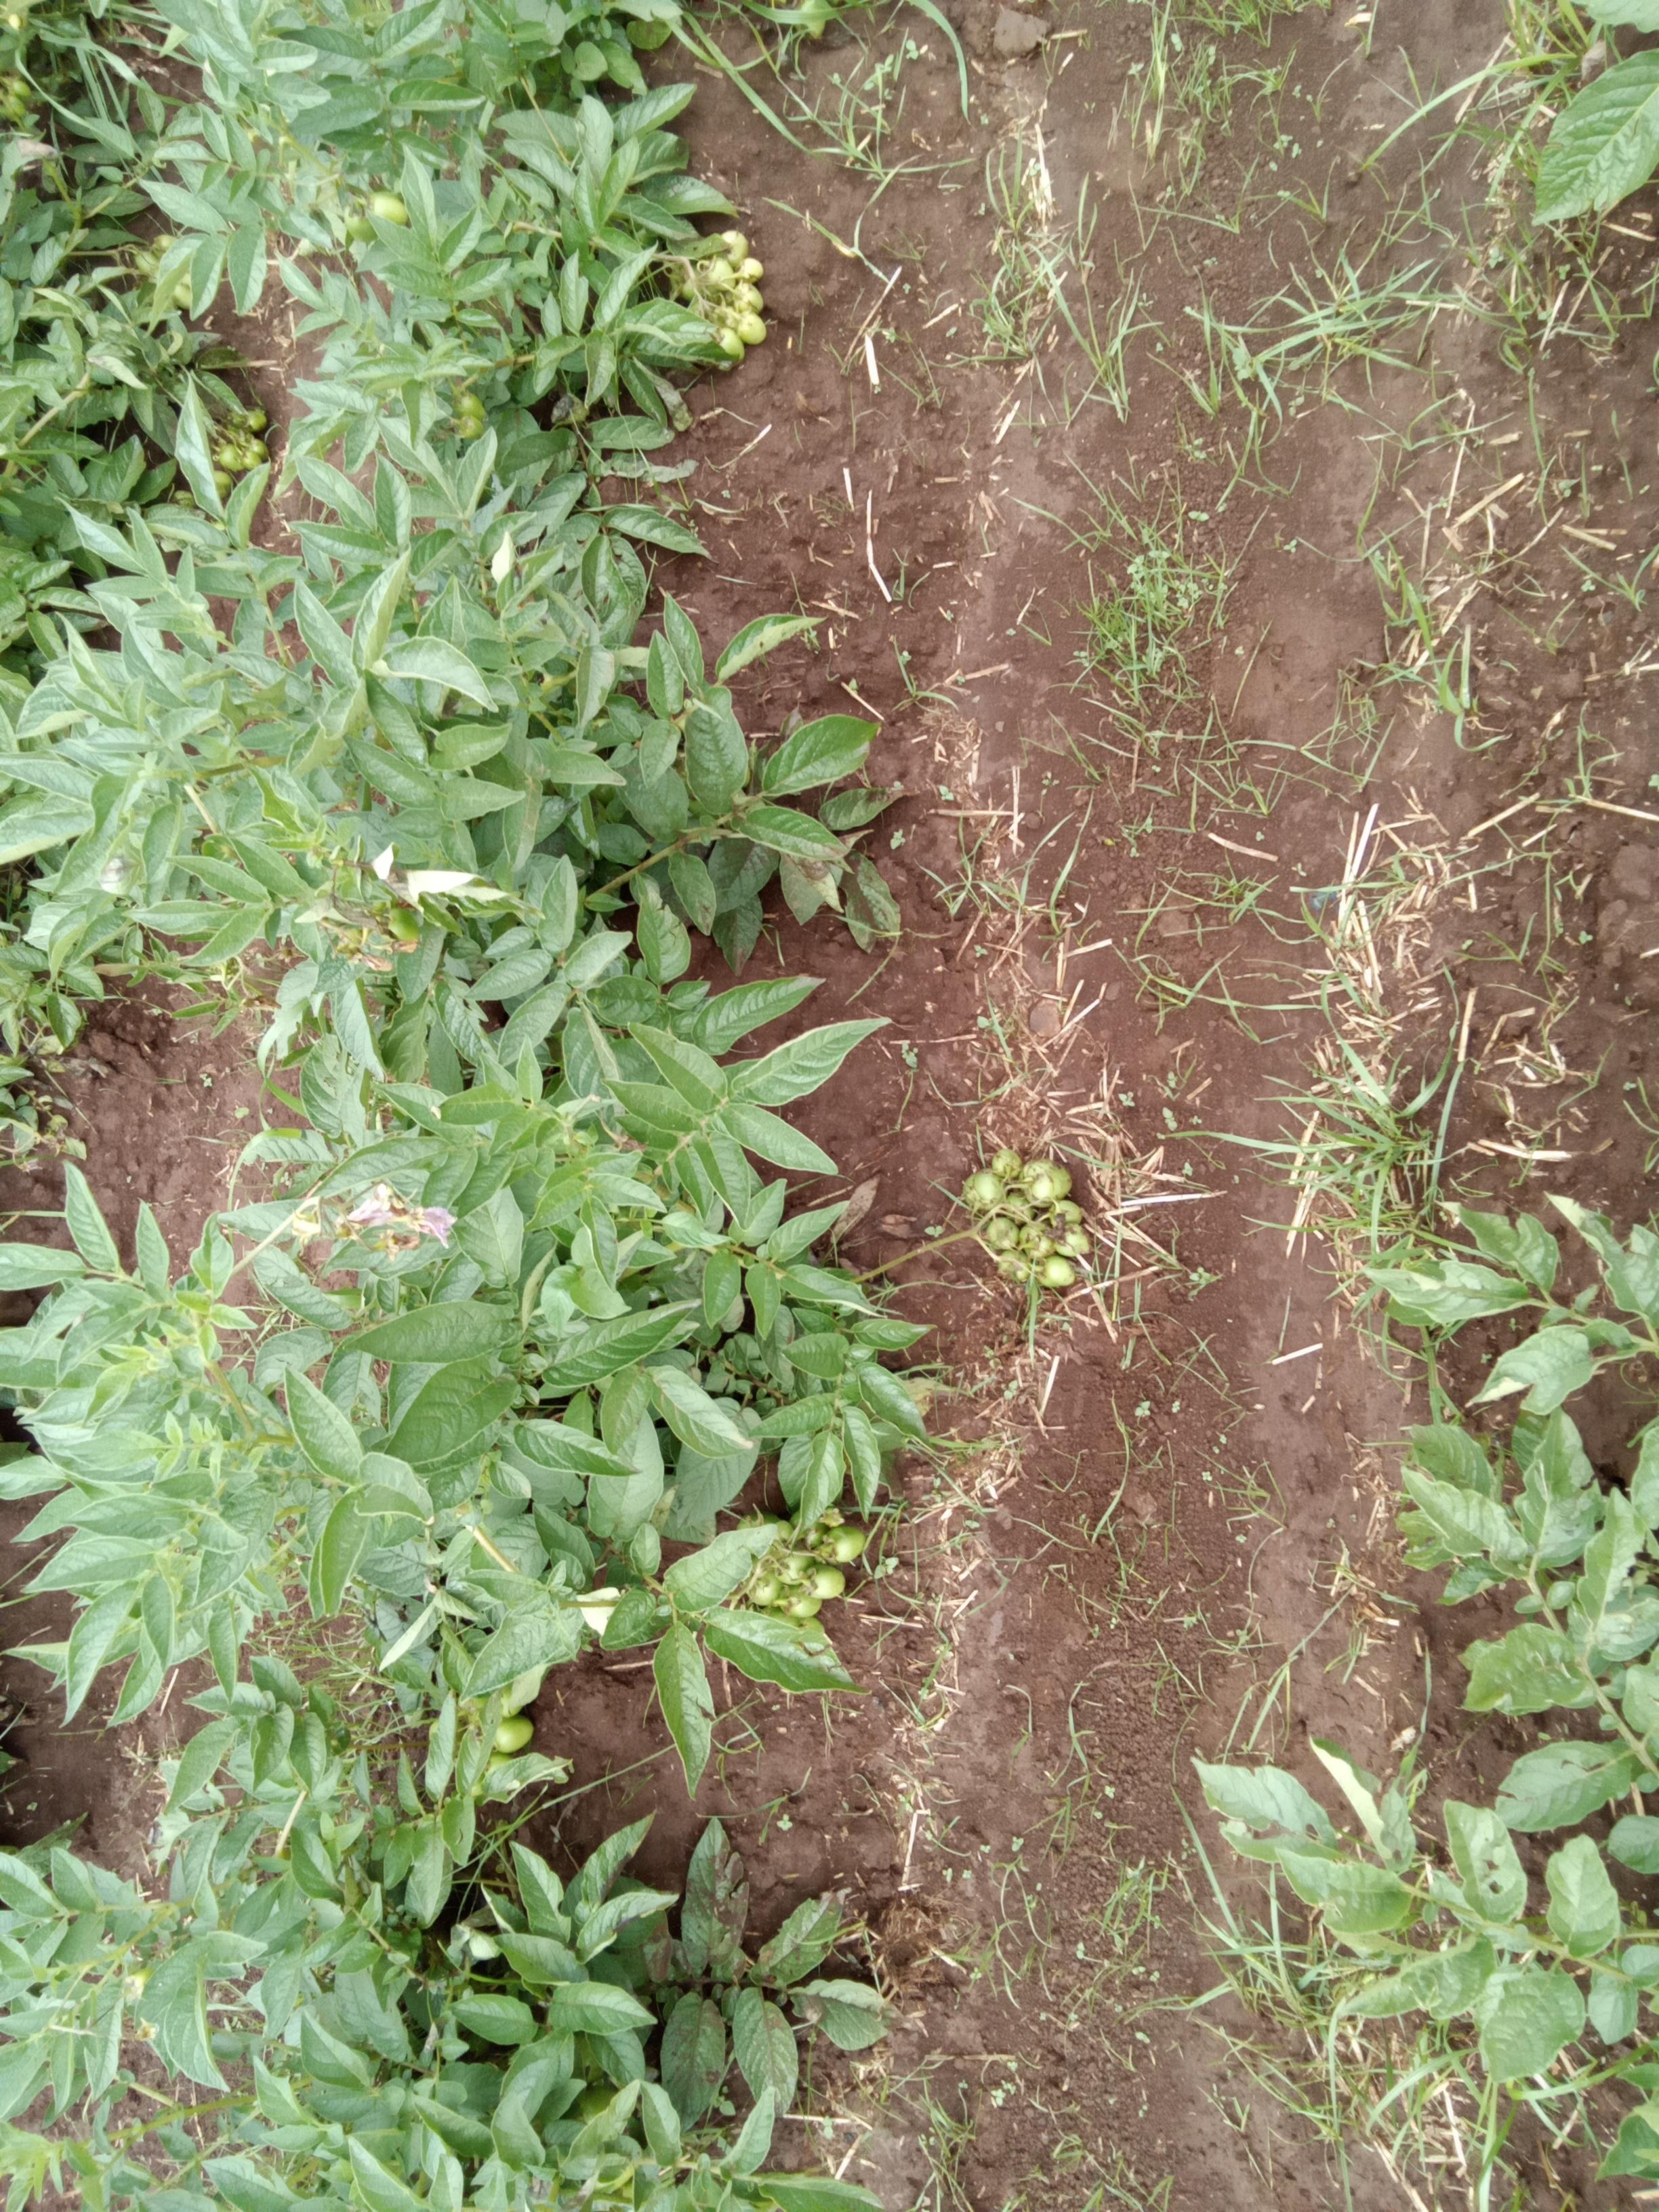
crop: potato
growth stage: flowering
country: Kenya
